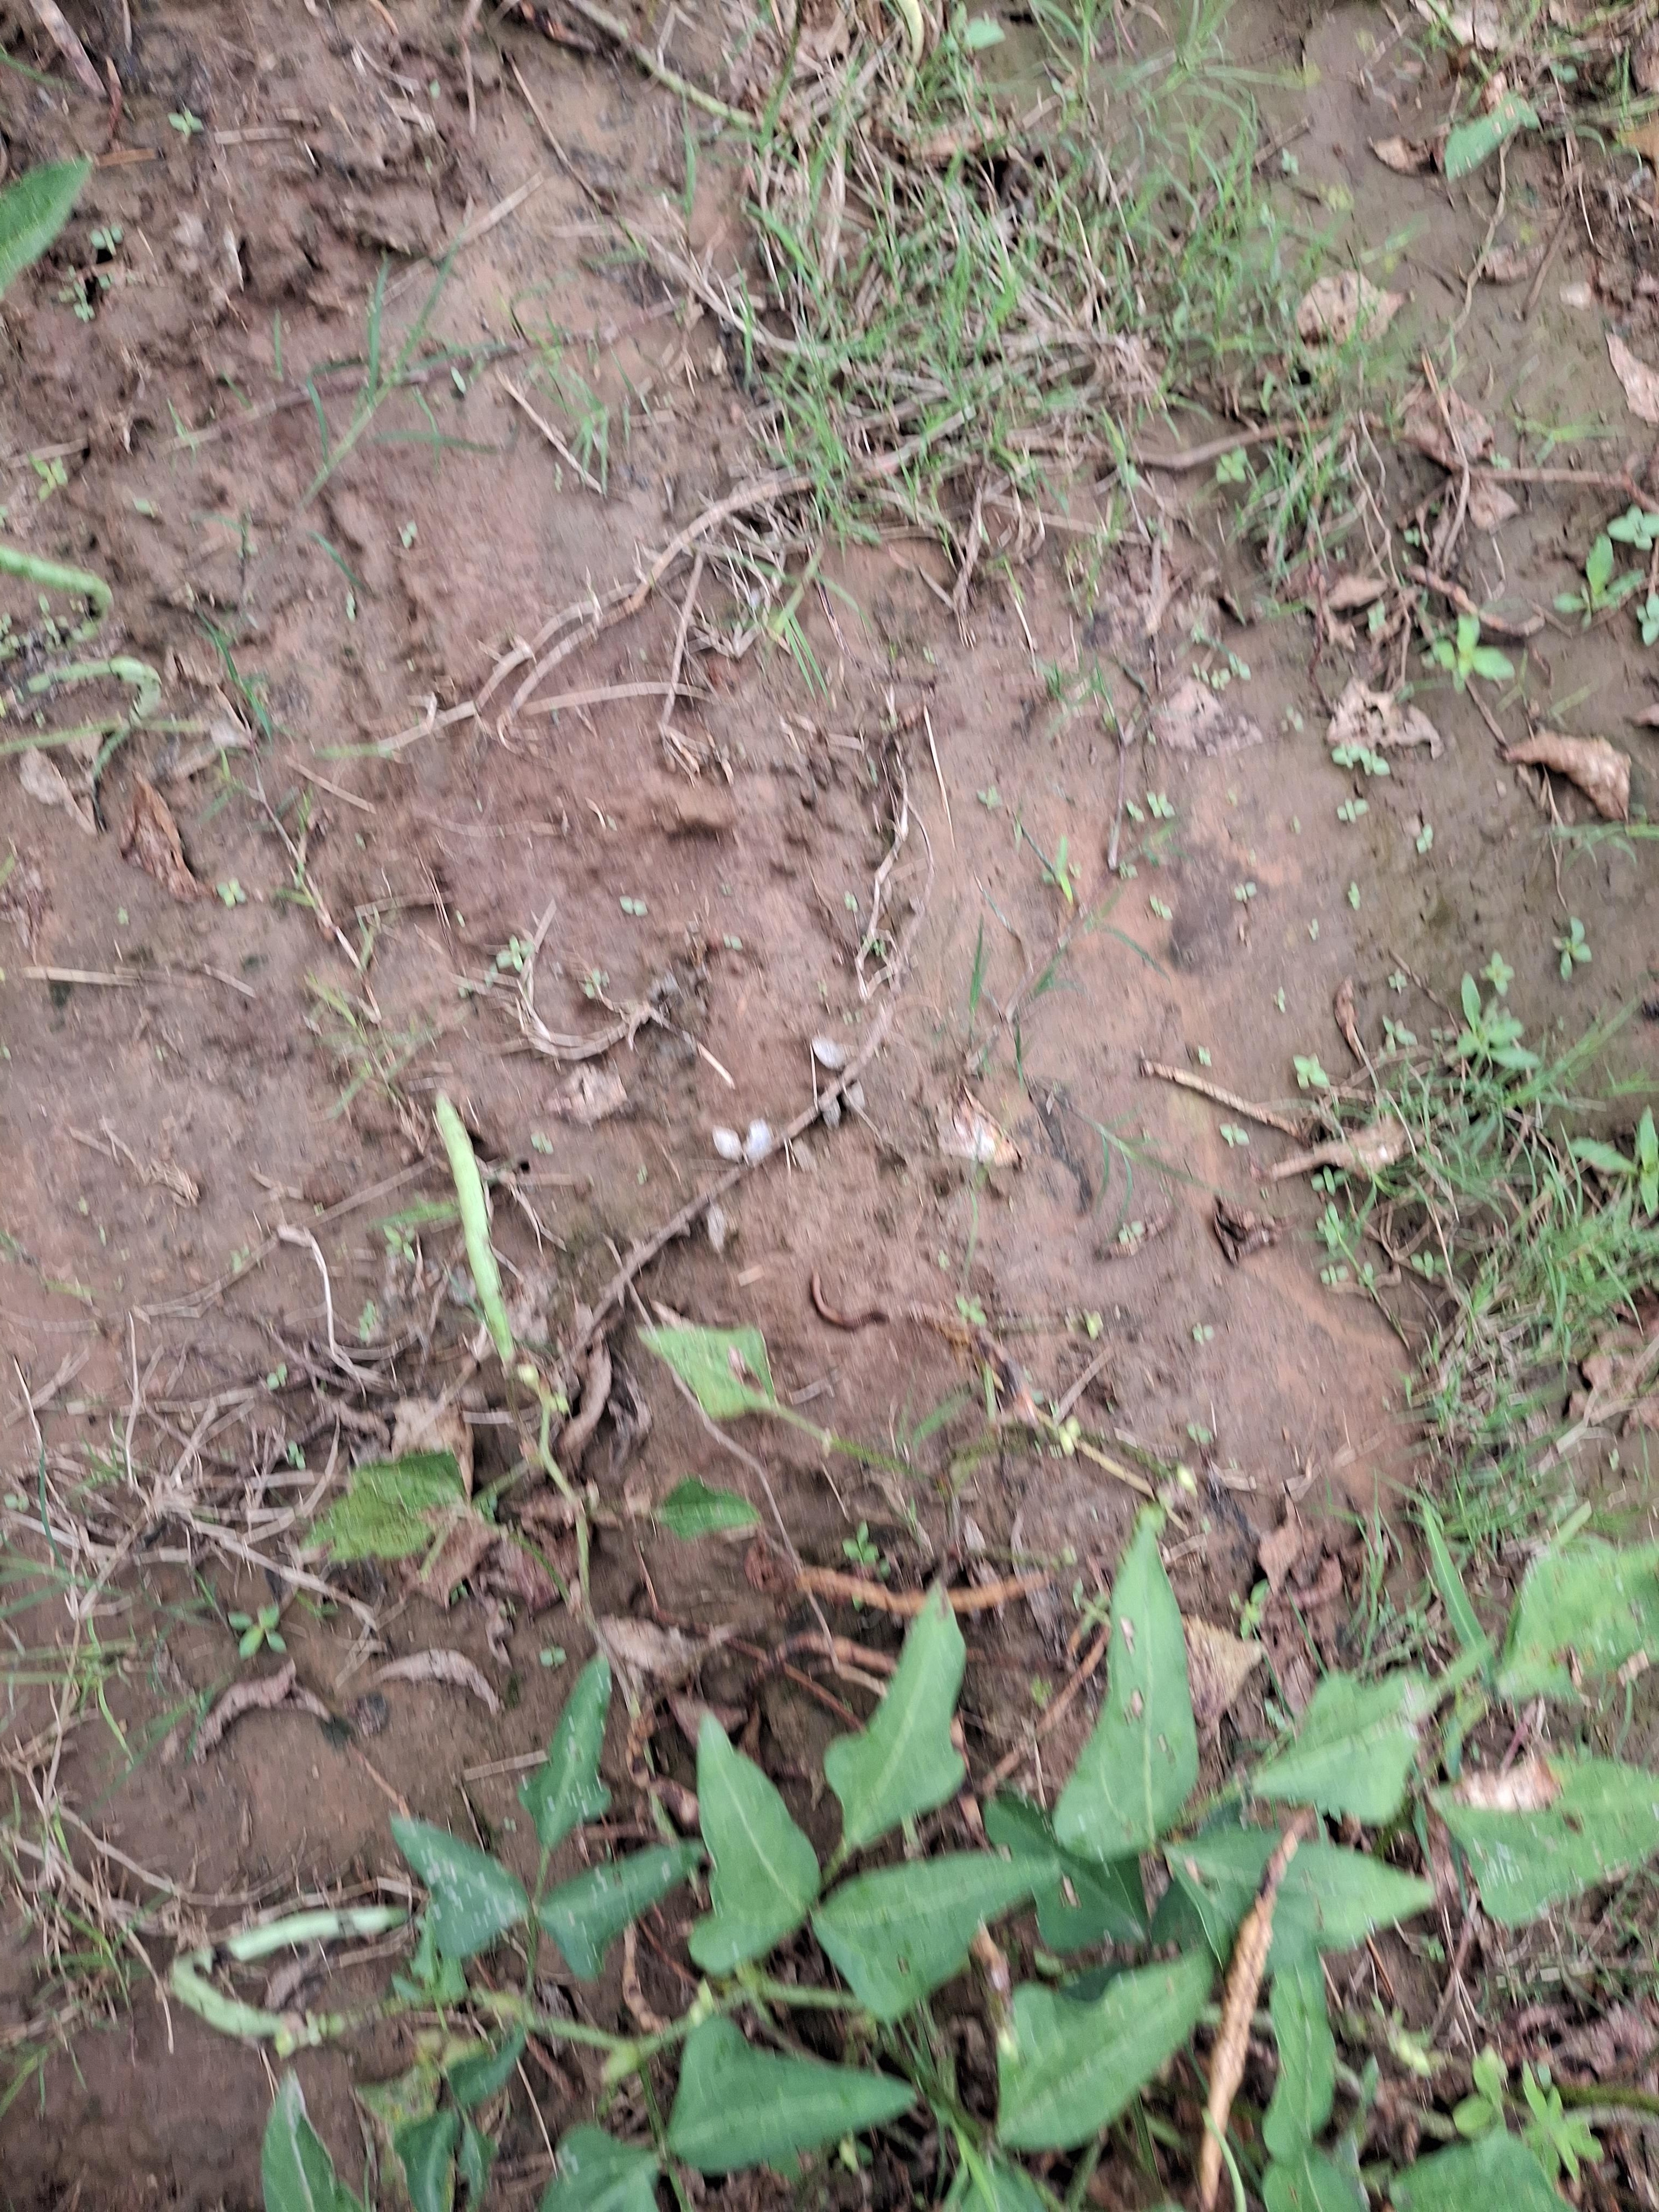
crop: cowpea
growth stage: maturity
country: Nigeria
